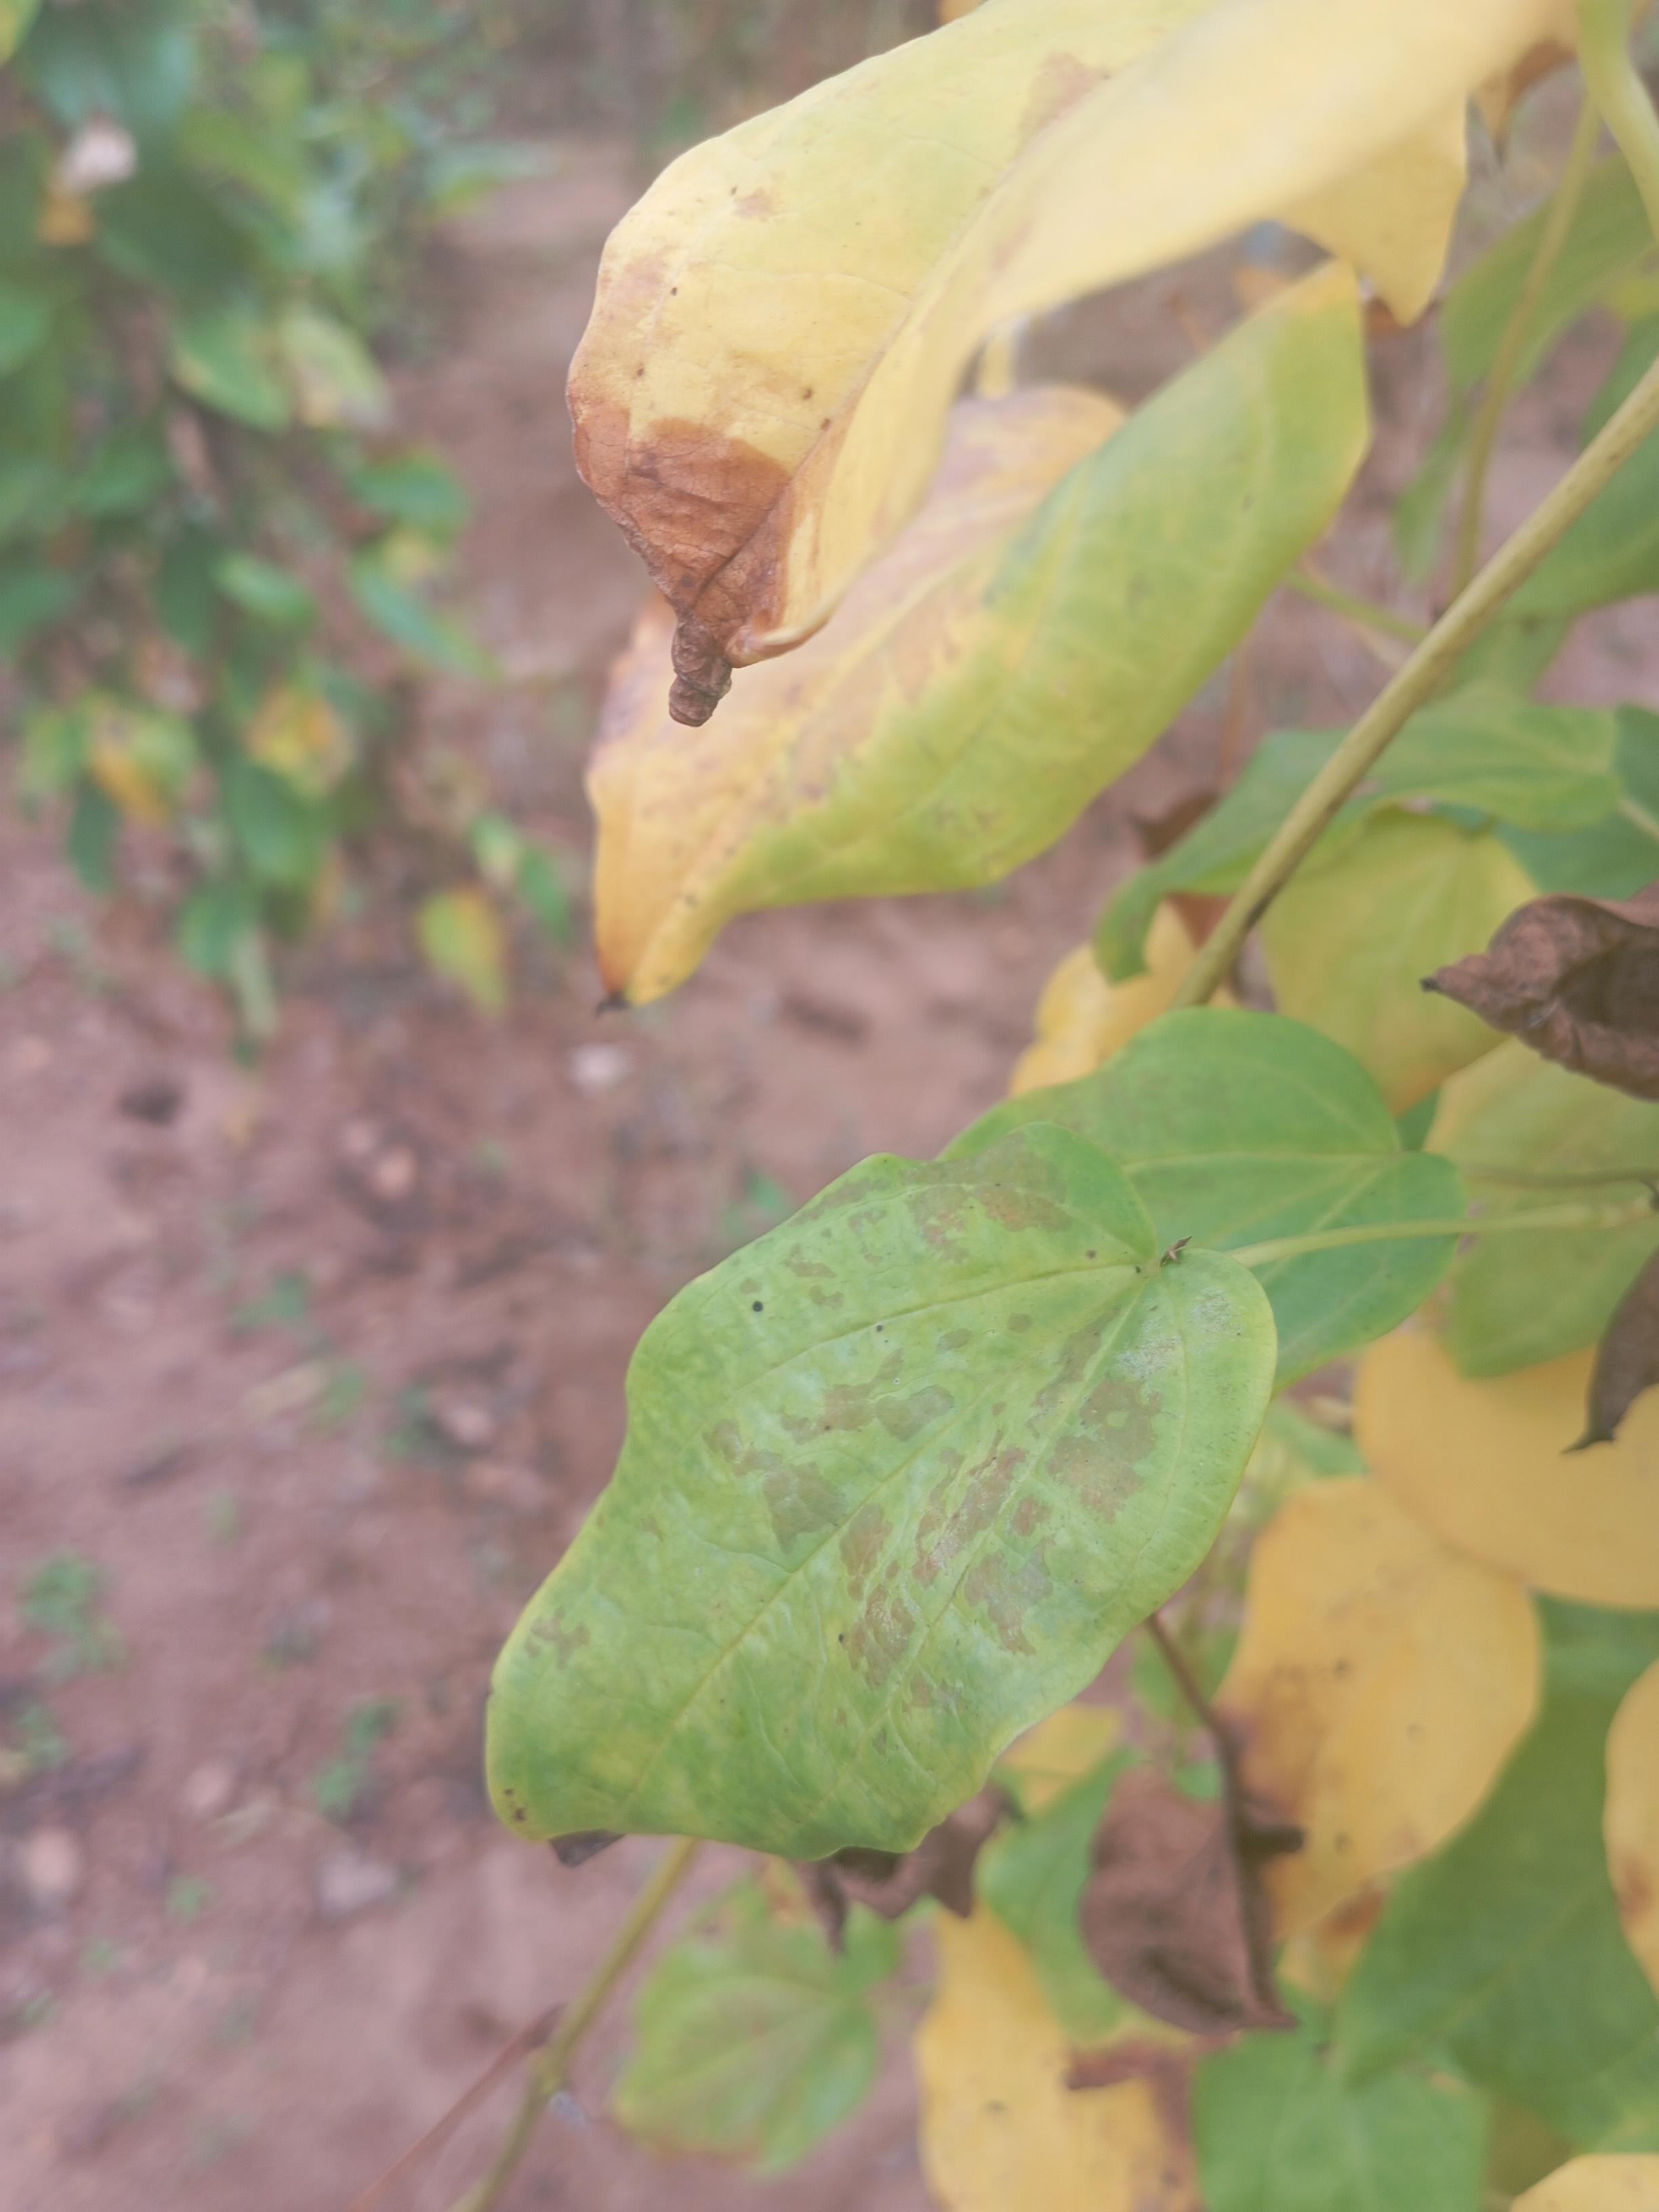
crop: yam
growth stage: maturity
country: Nigeria
